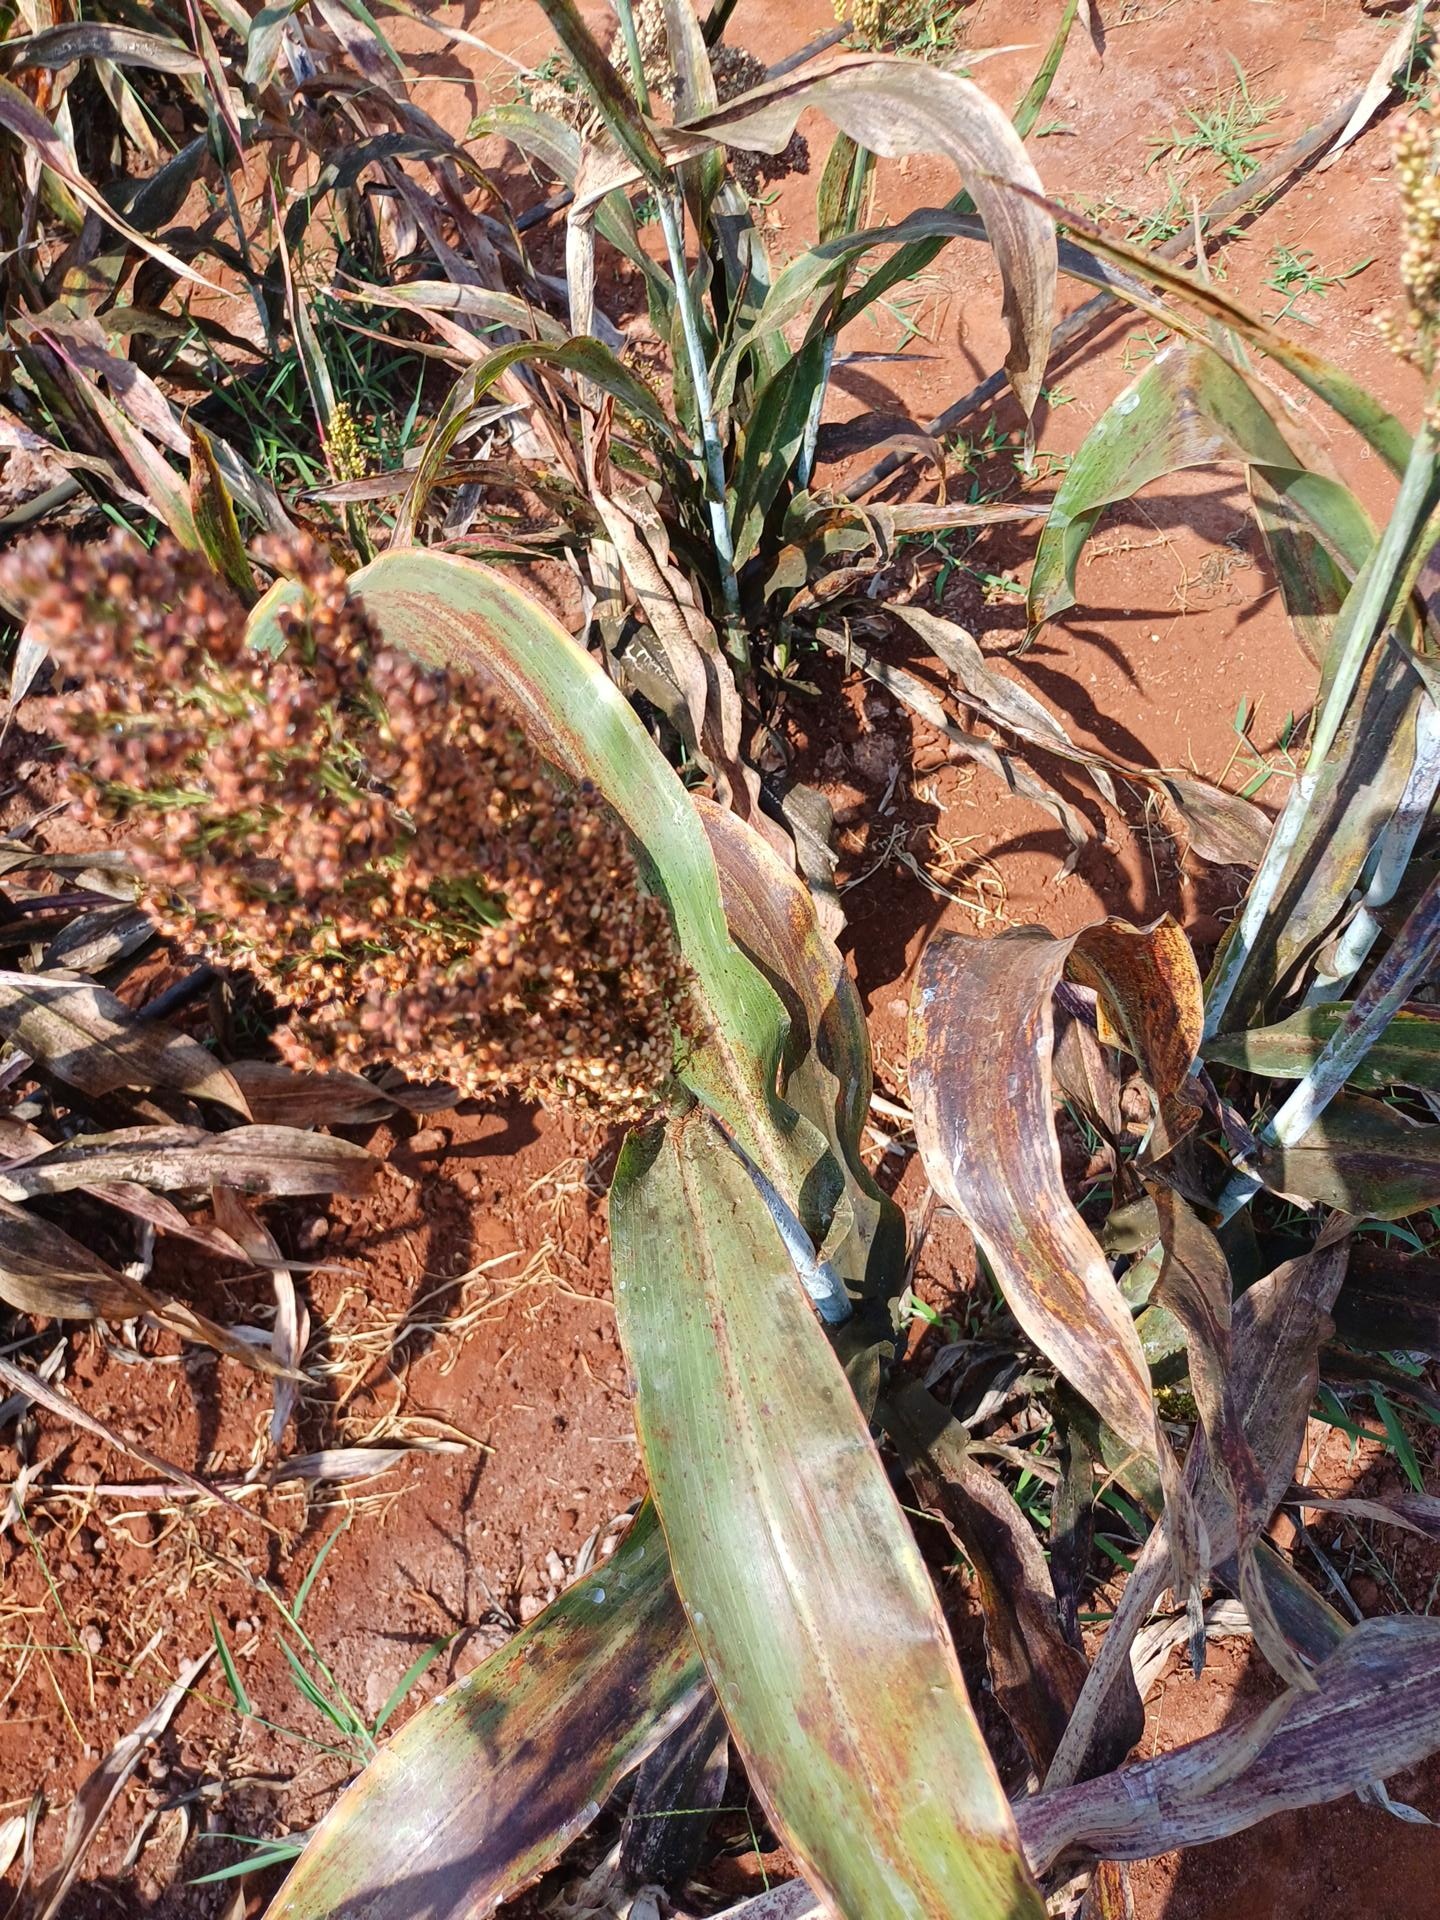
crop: sorghum
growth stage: filling grain
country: Kenya
